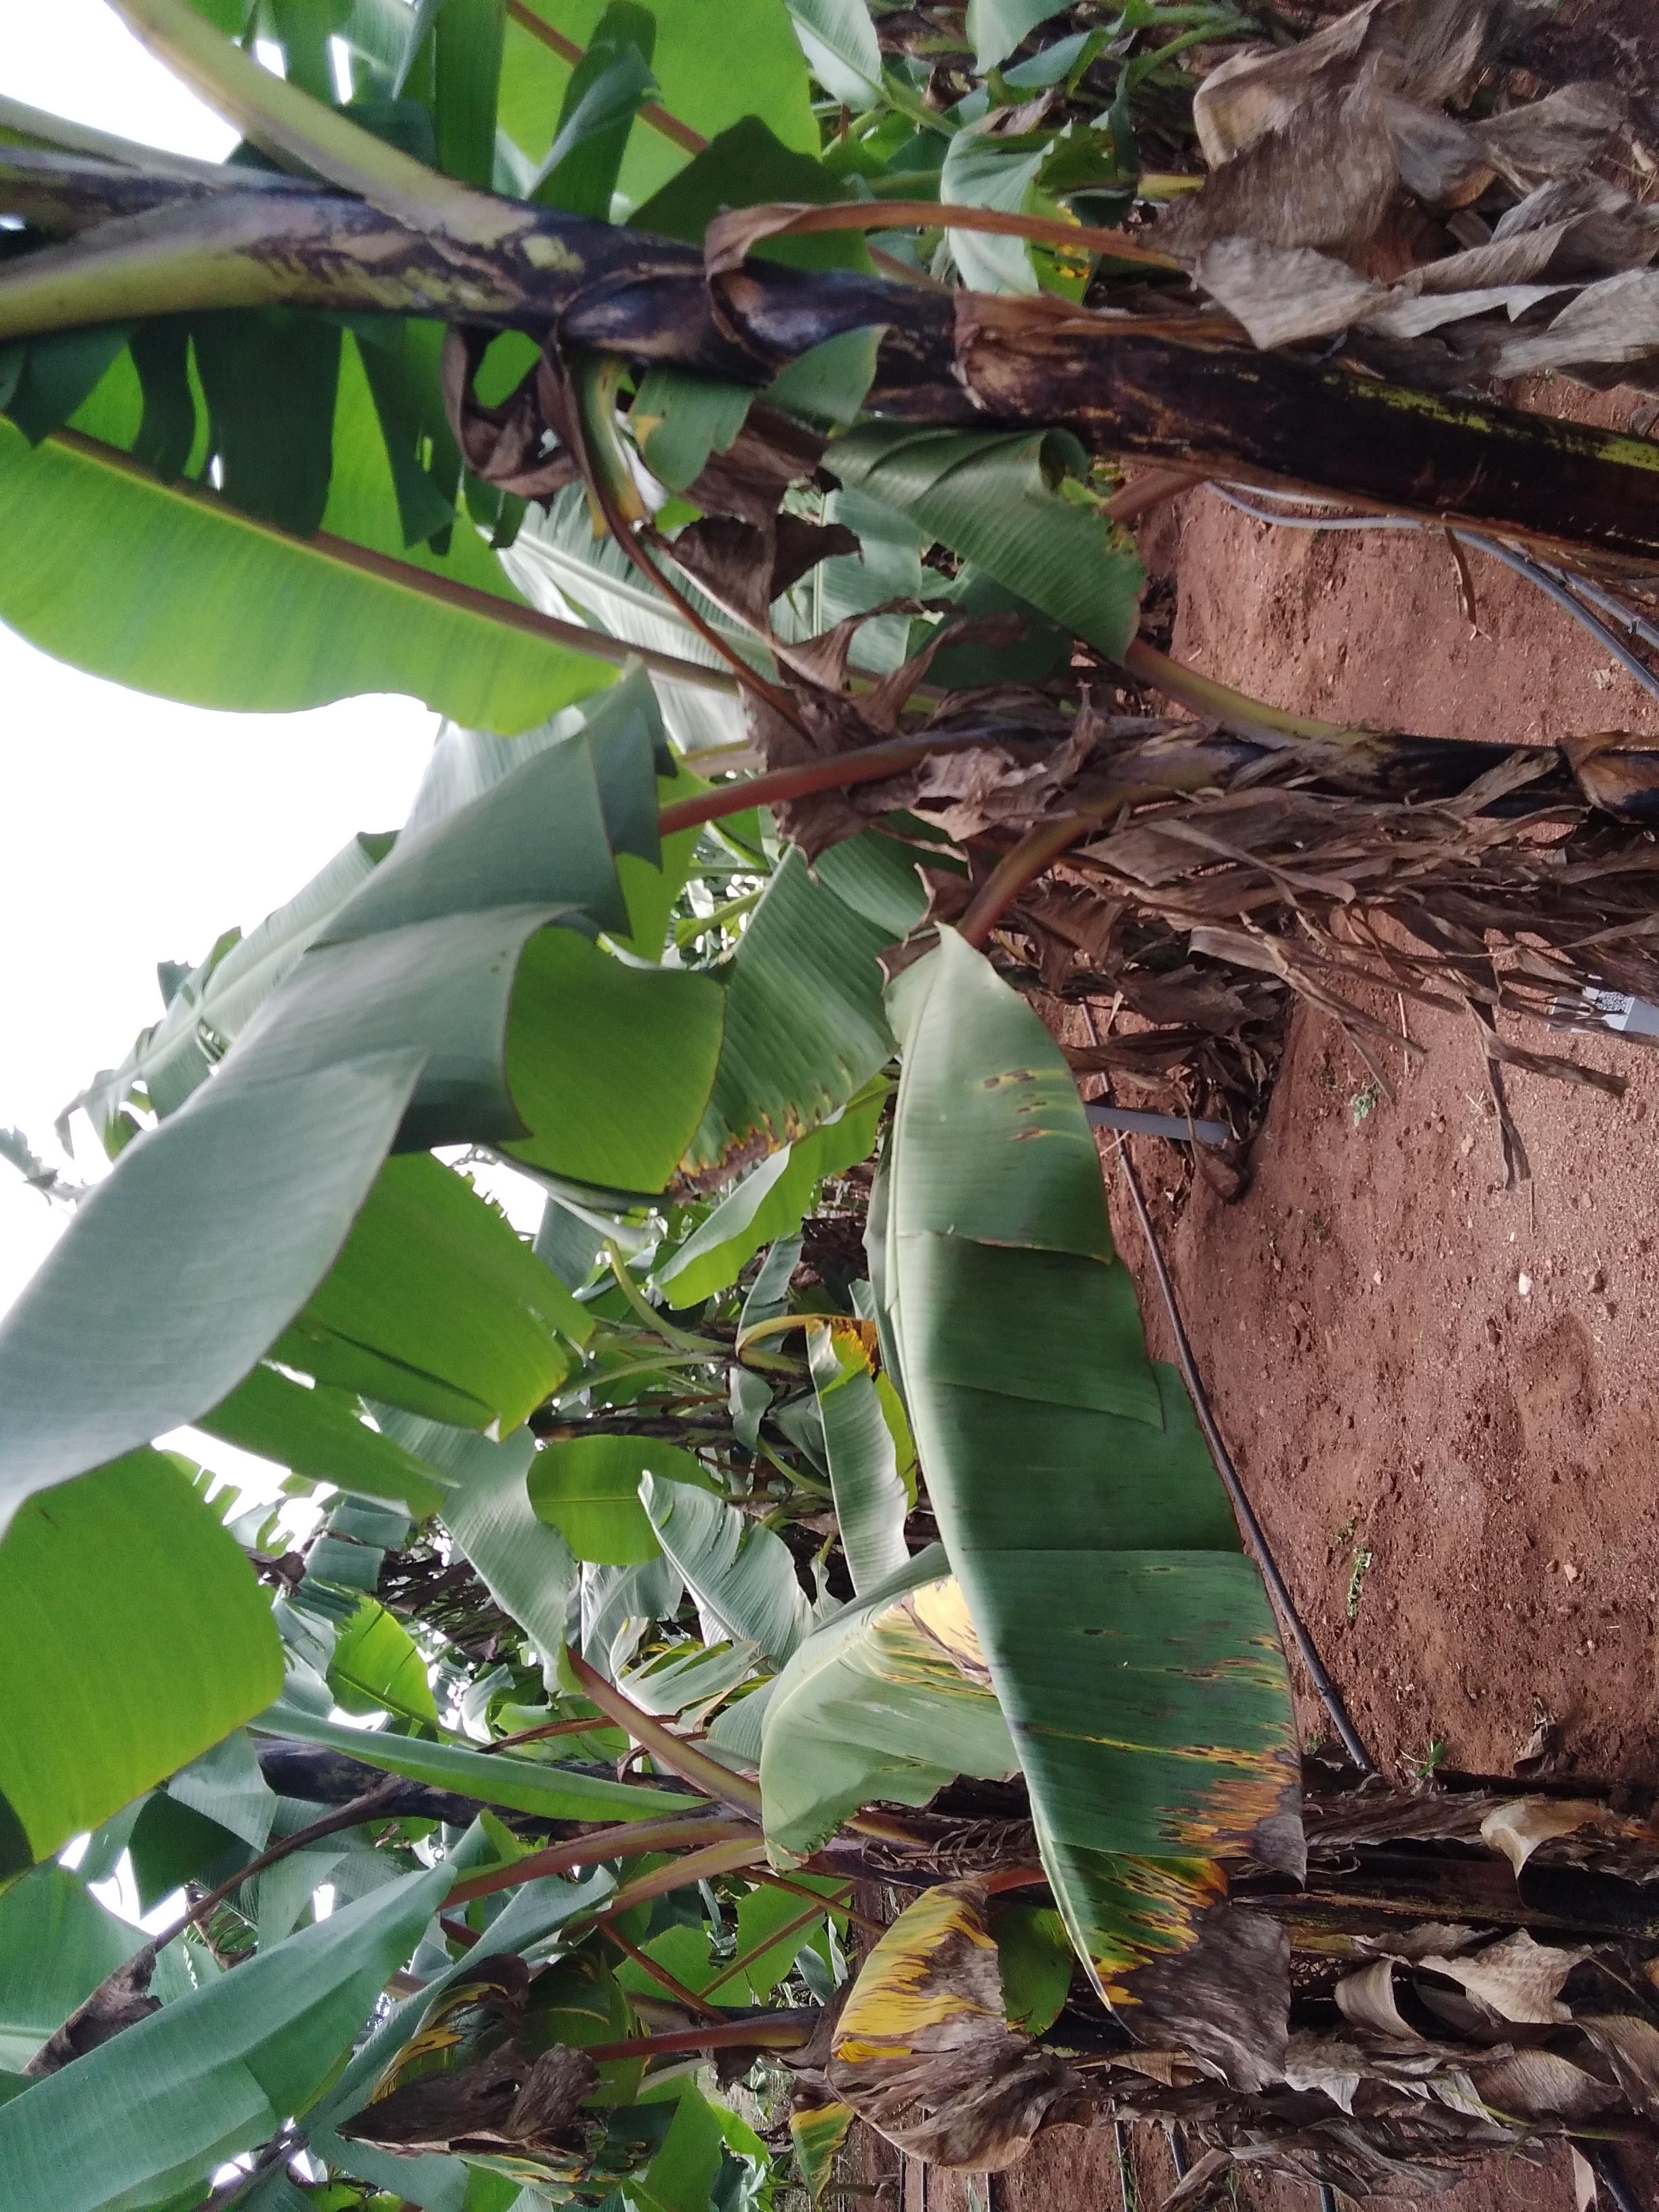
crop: banana
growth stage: vegetative
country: Uganda
